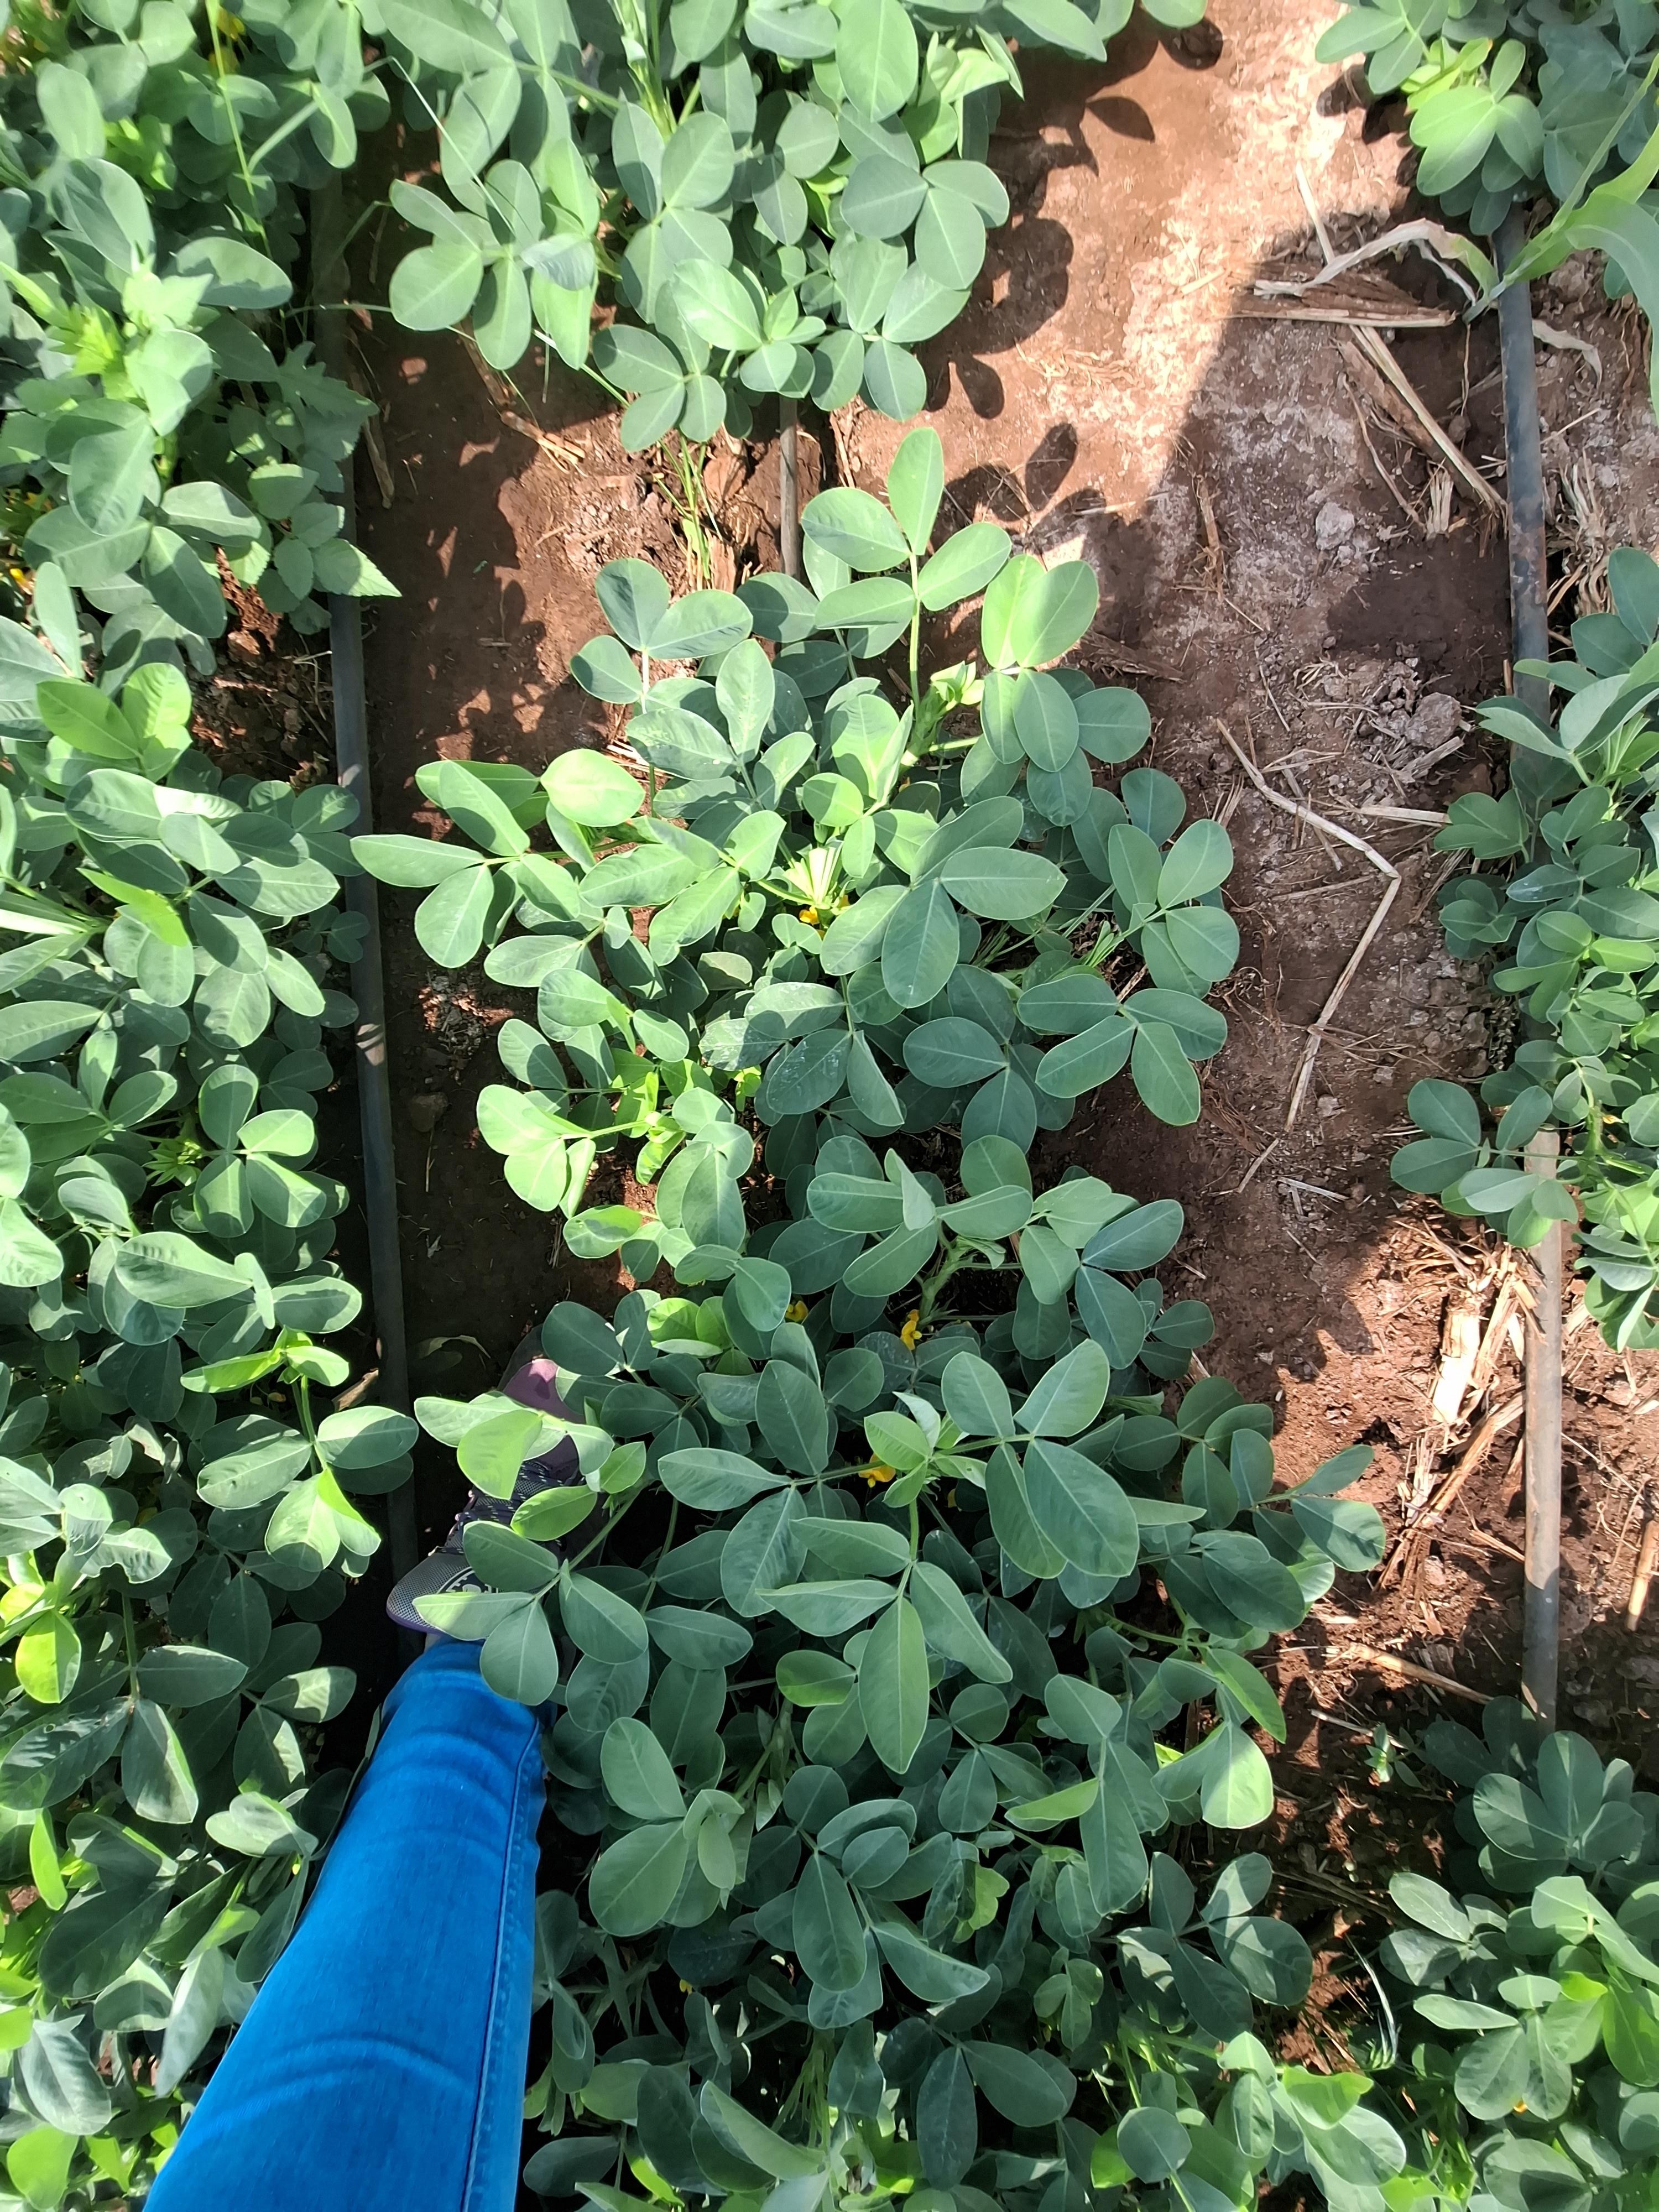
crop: groundnut
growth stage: flowering
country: Kenya
